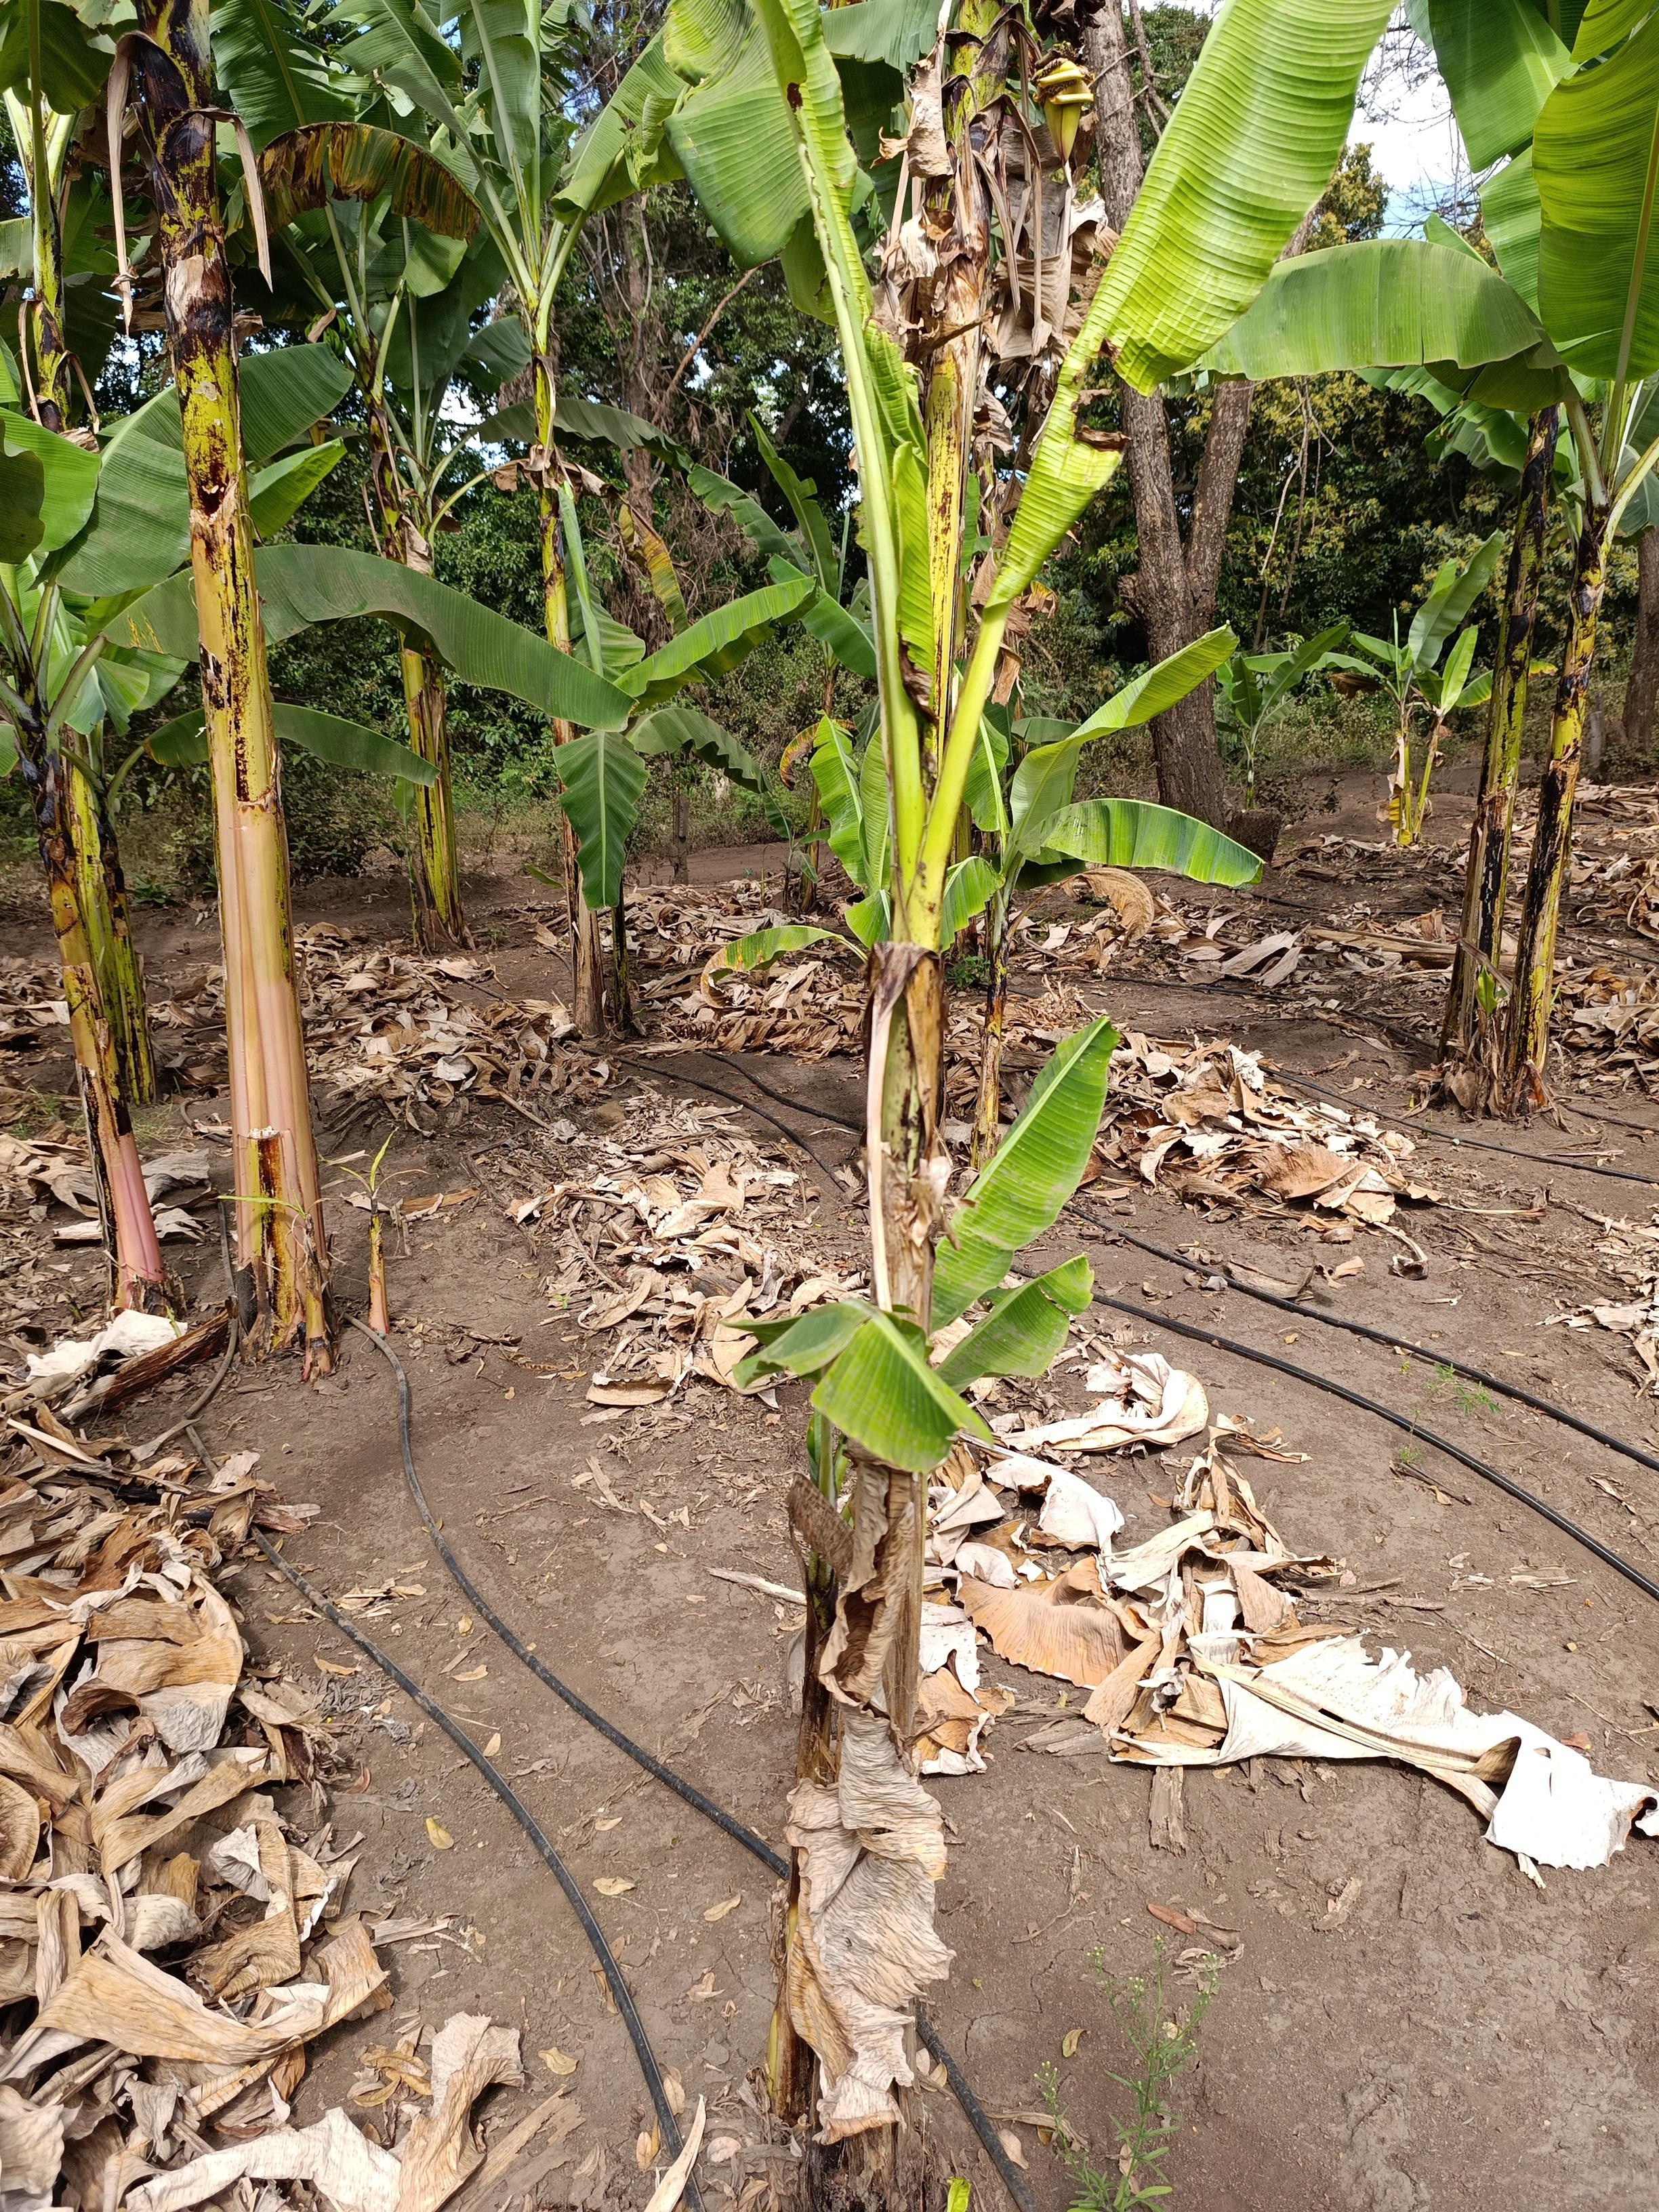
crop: banana
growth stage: vegetative
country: Tanzania
